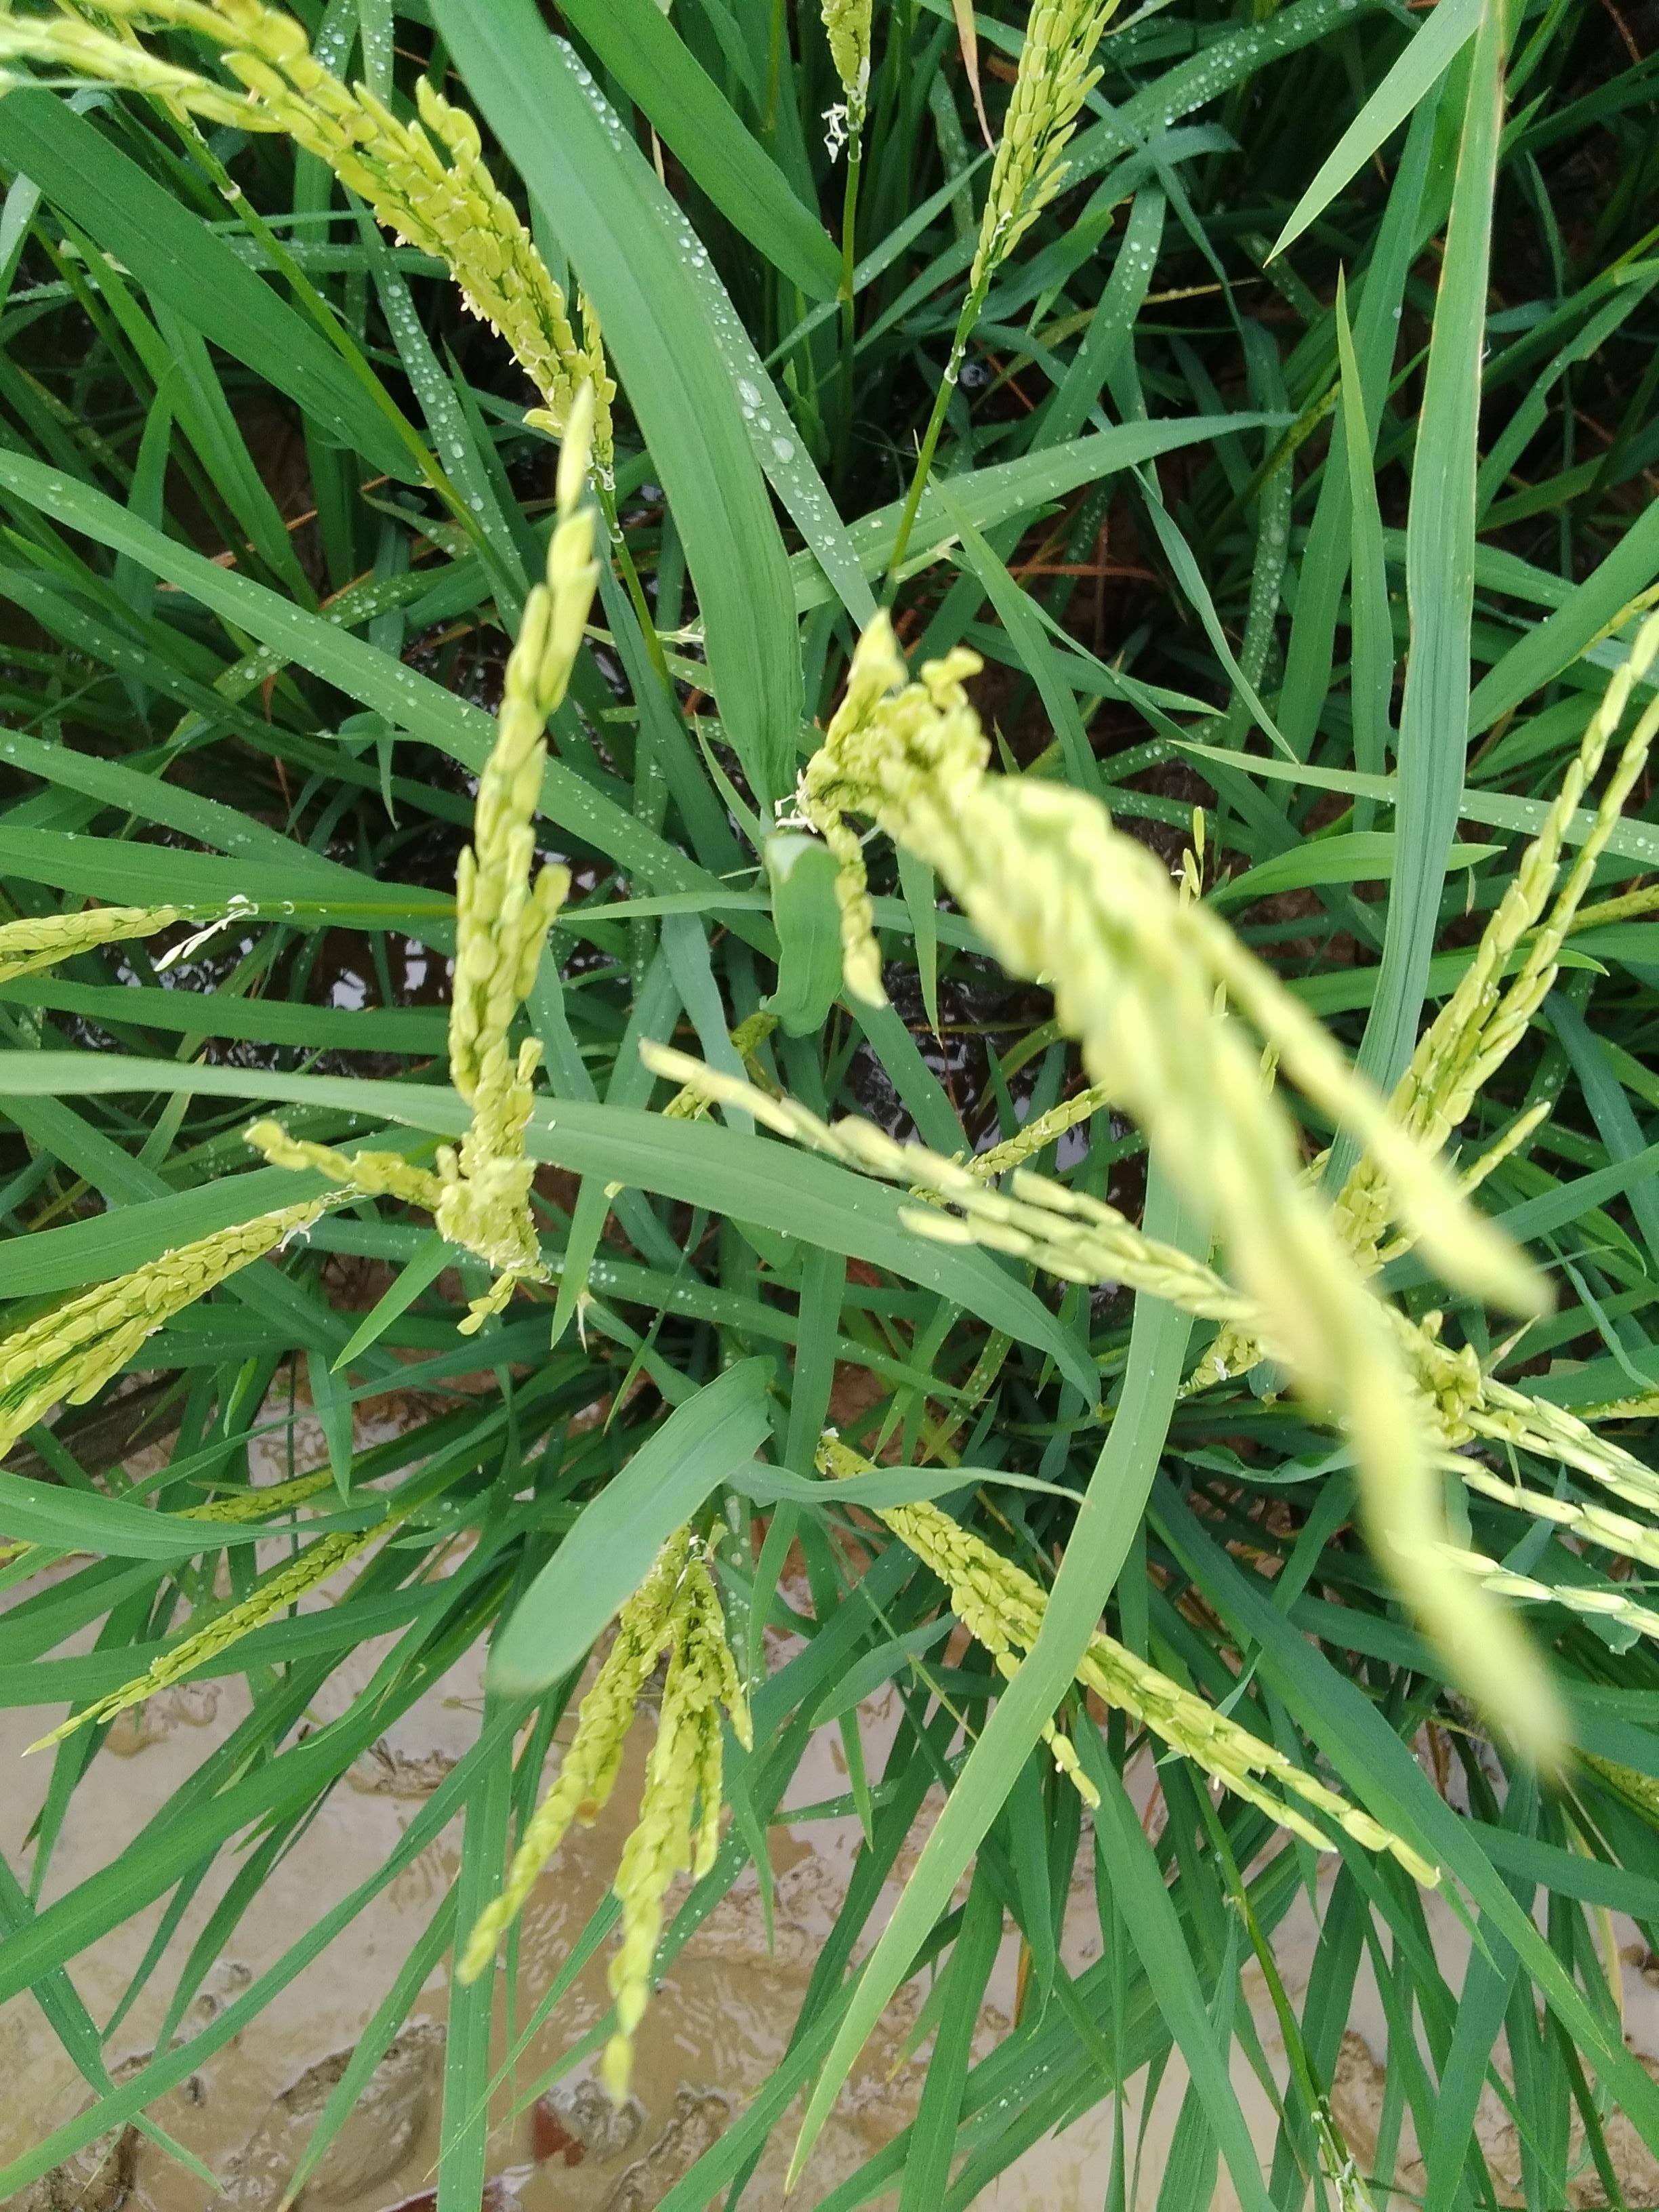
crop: rice
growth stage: flowering
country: Nigeria
